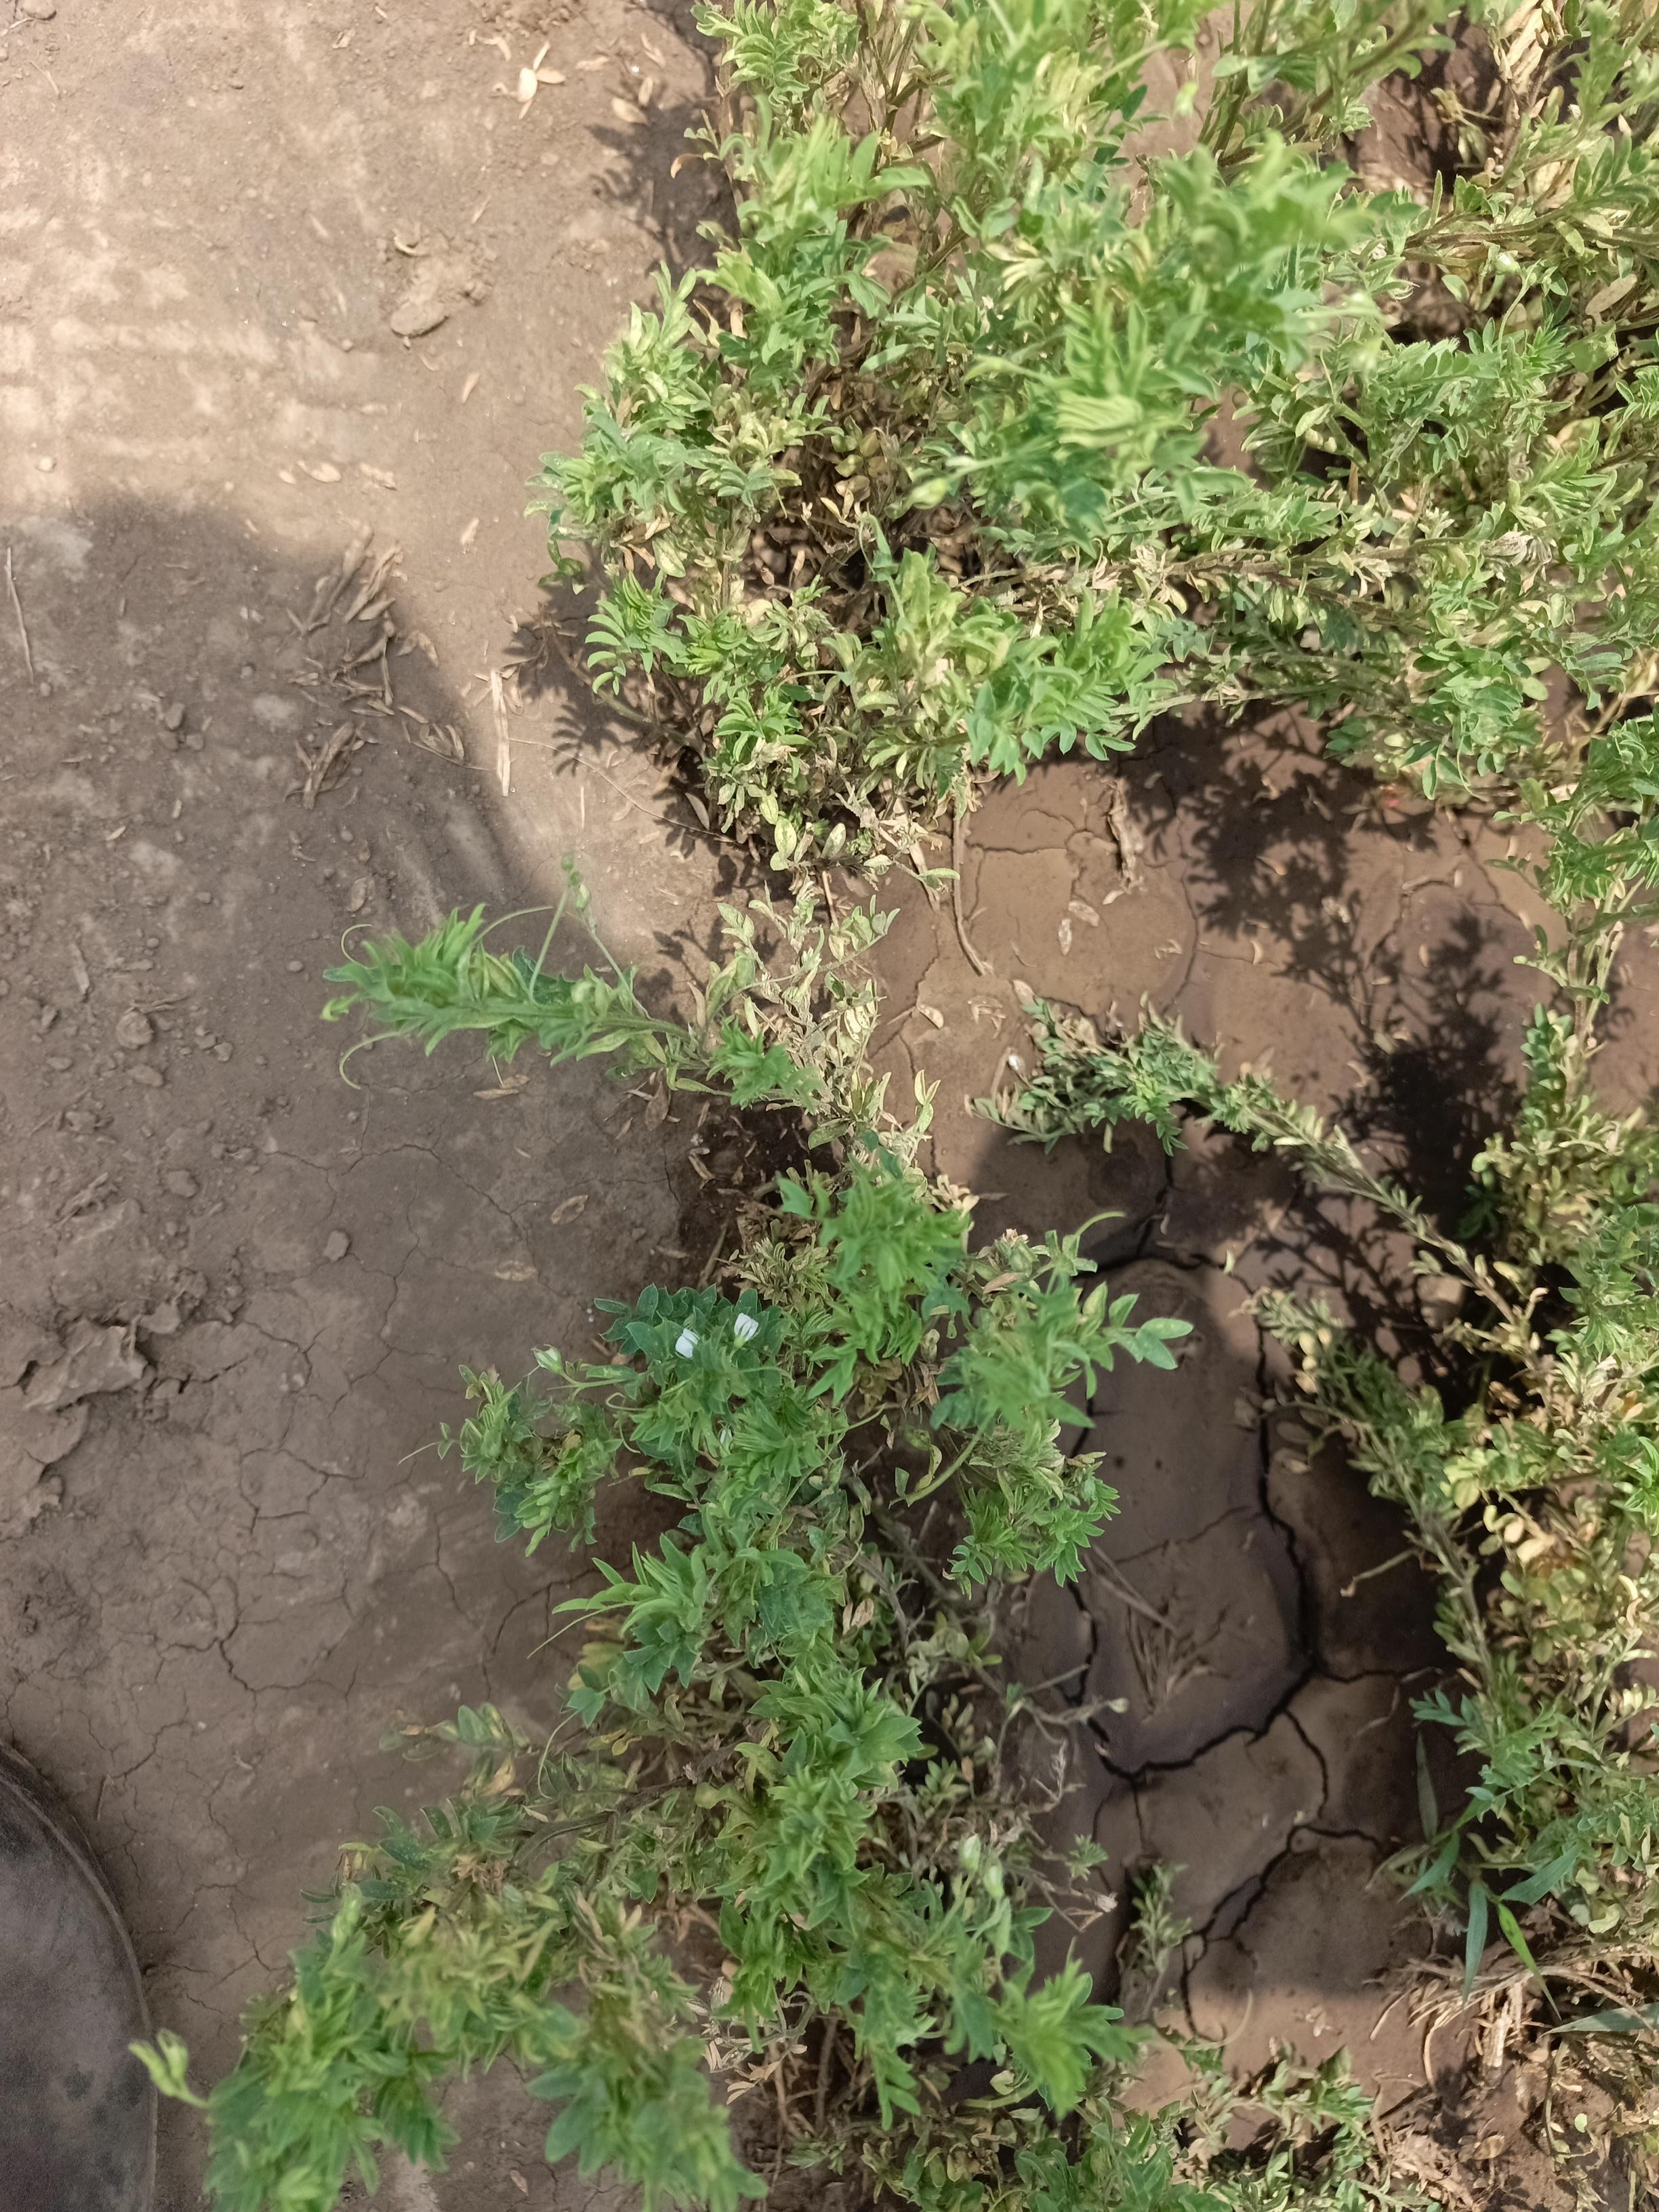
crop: lentil
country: Tanzania
